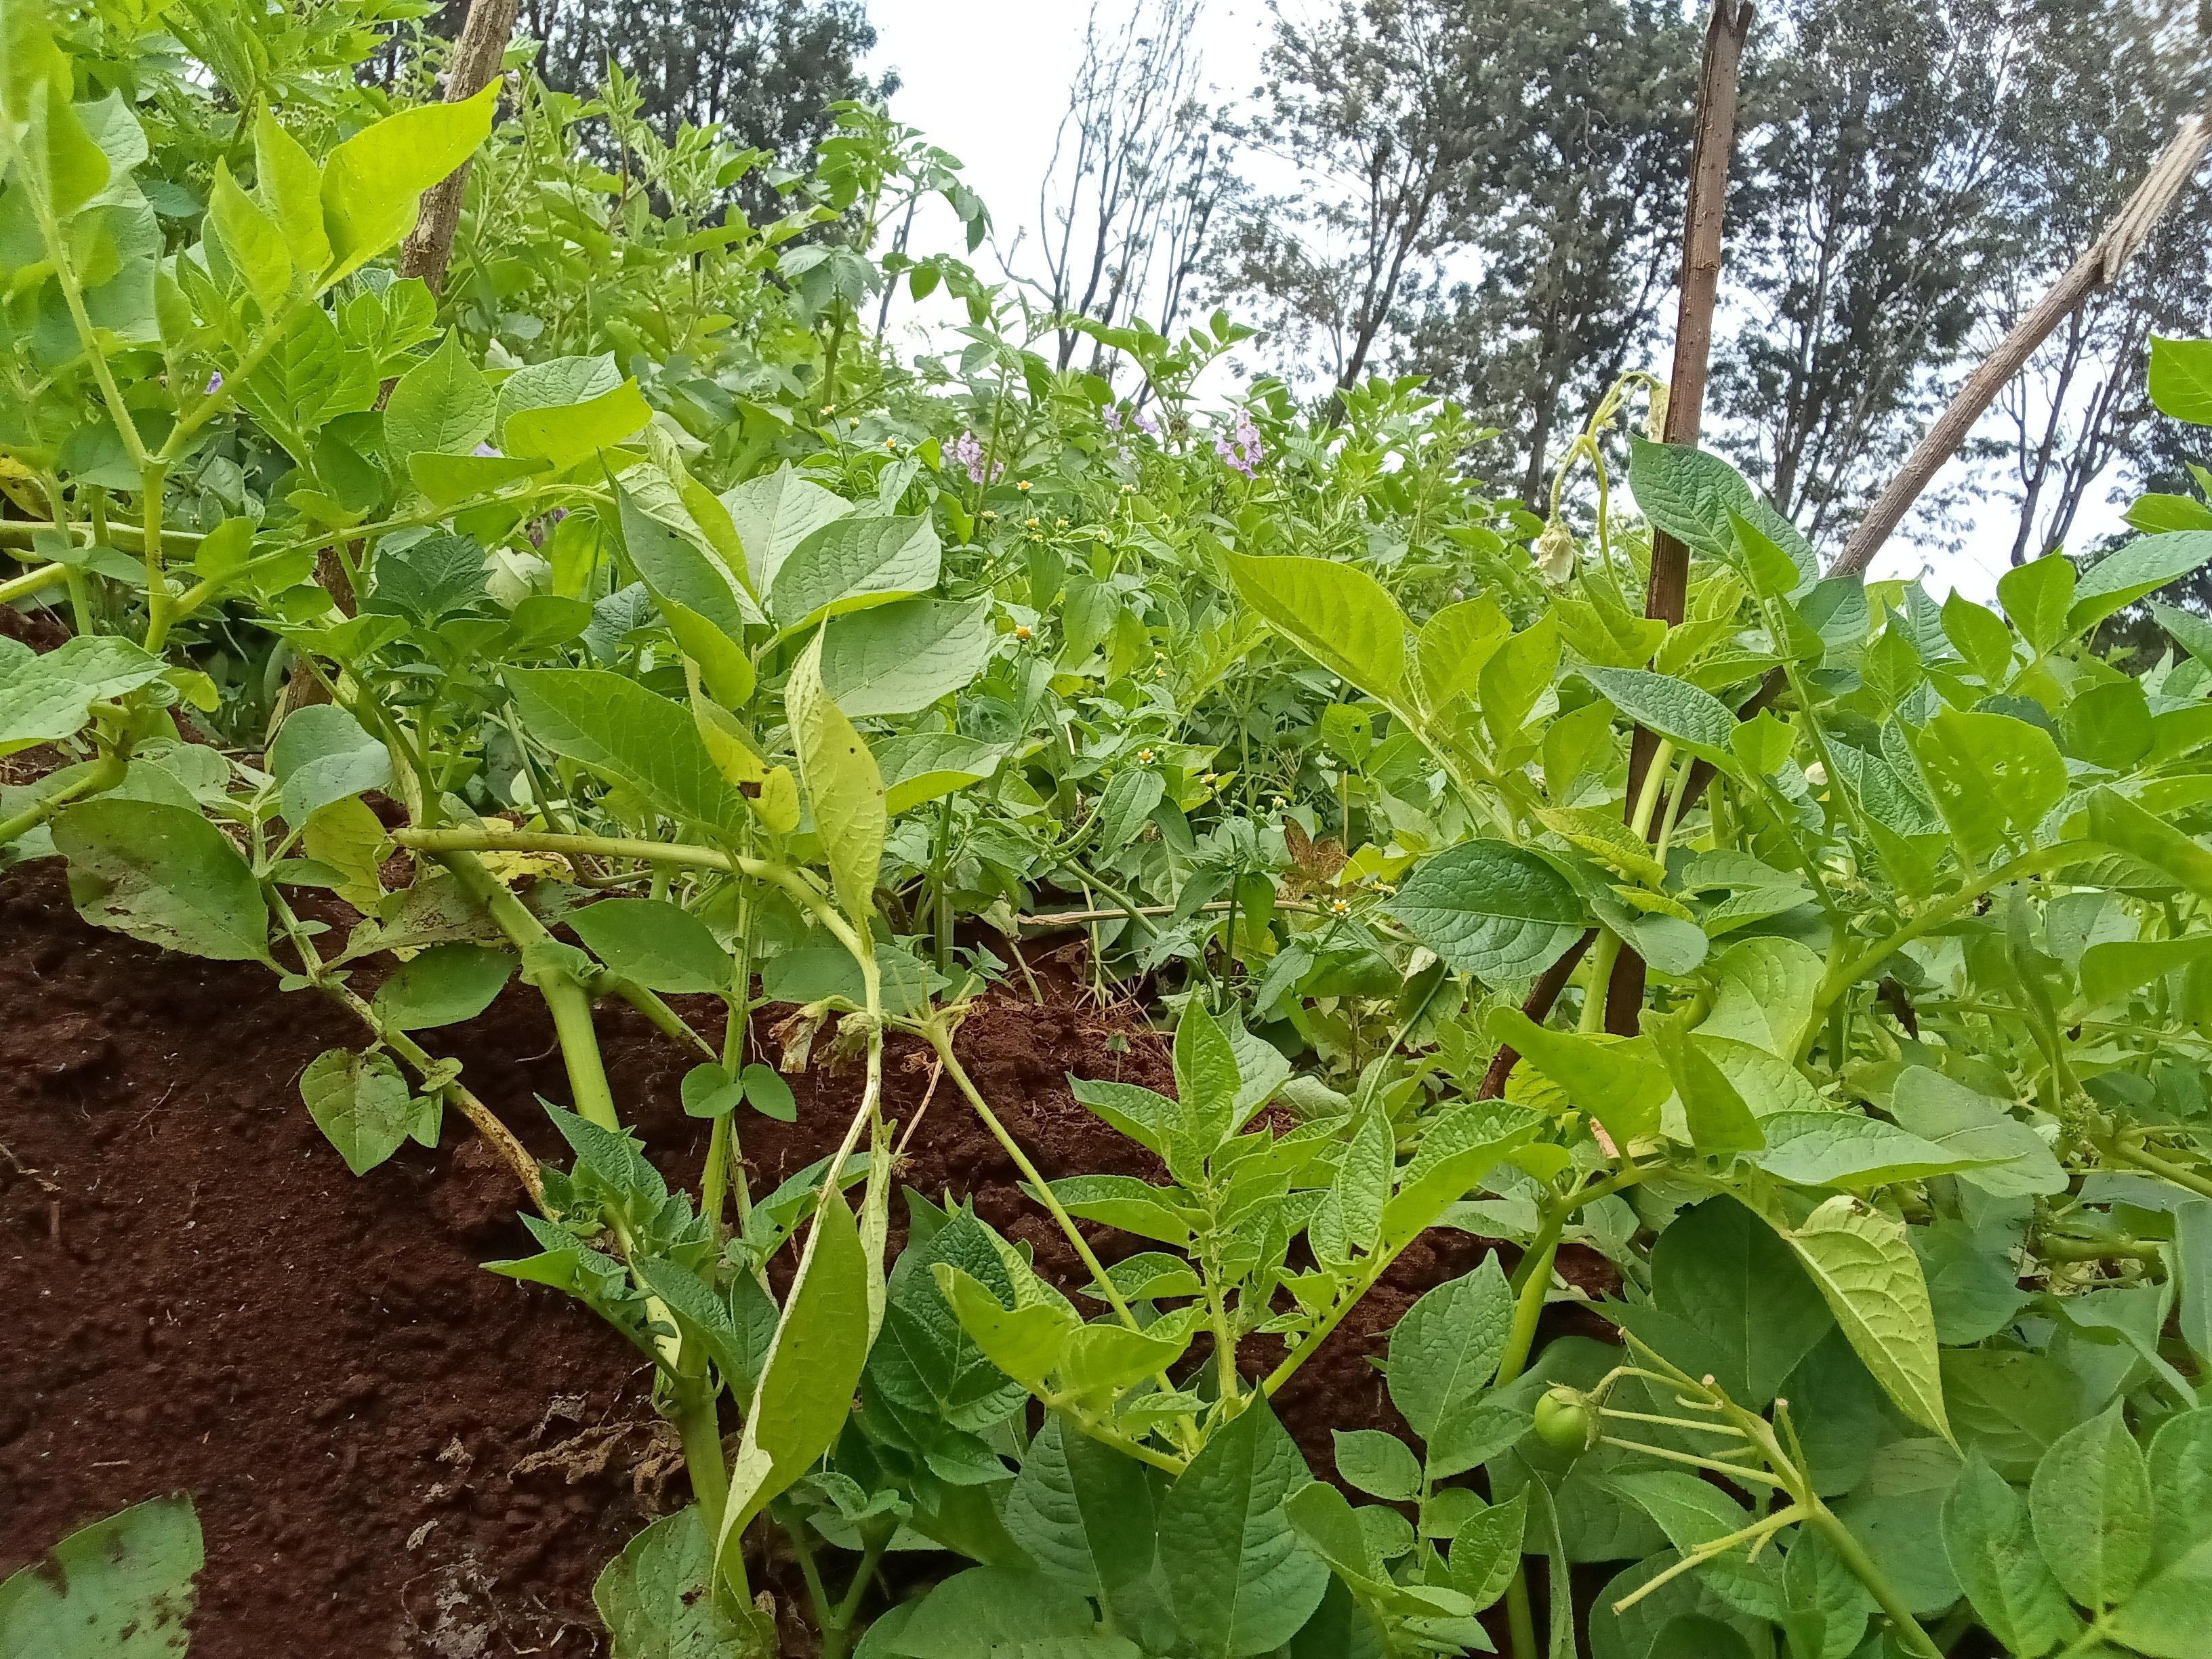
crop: potato
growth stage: maturity
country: Kenya
